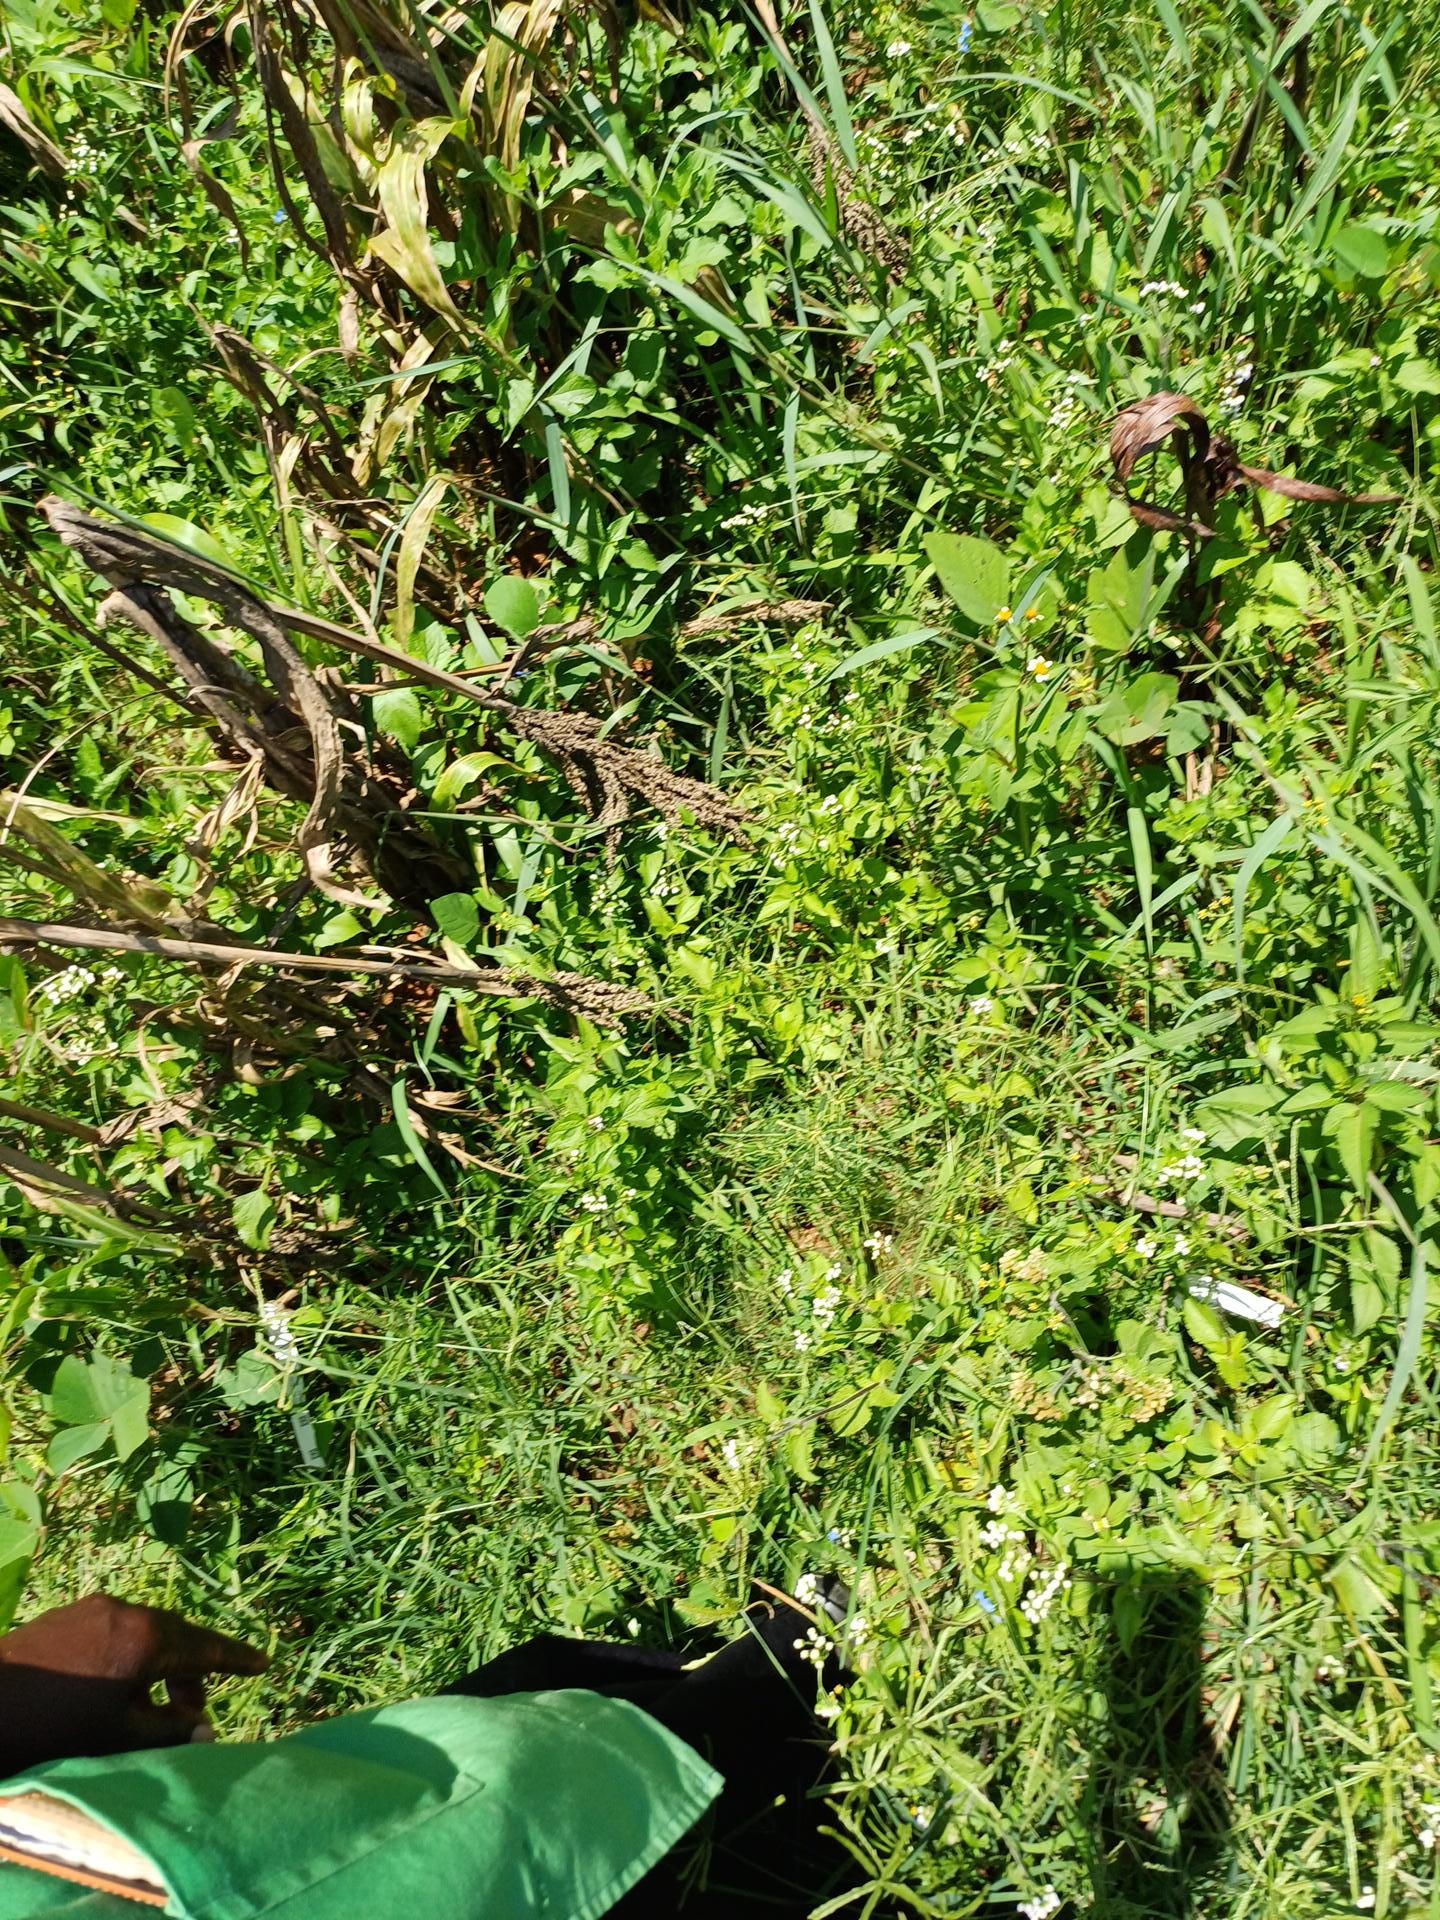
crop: sorghum
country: Kenya
